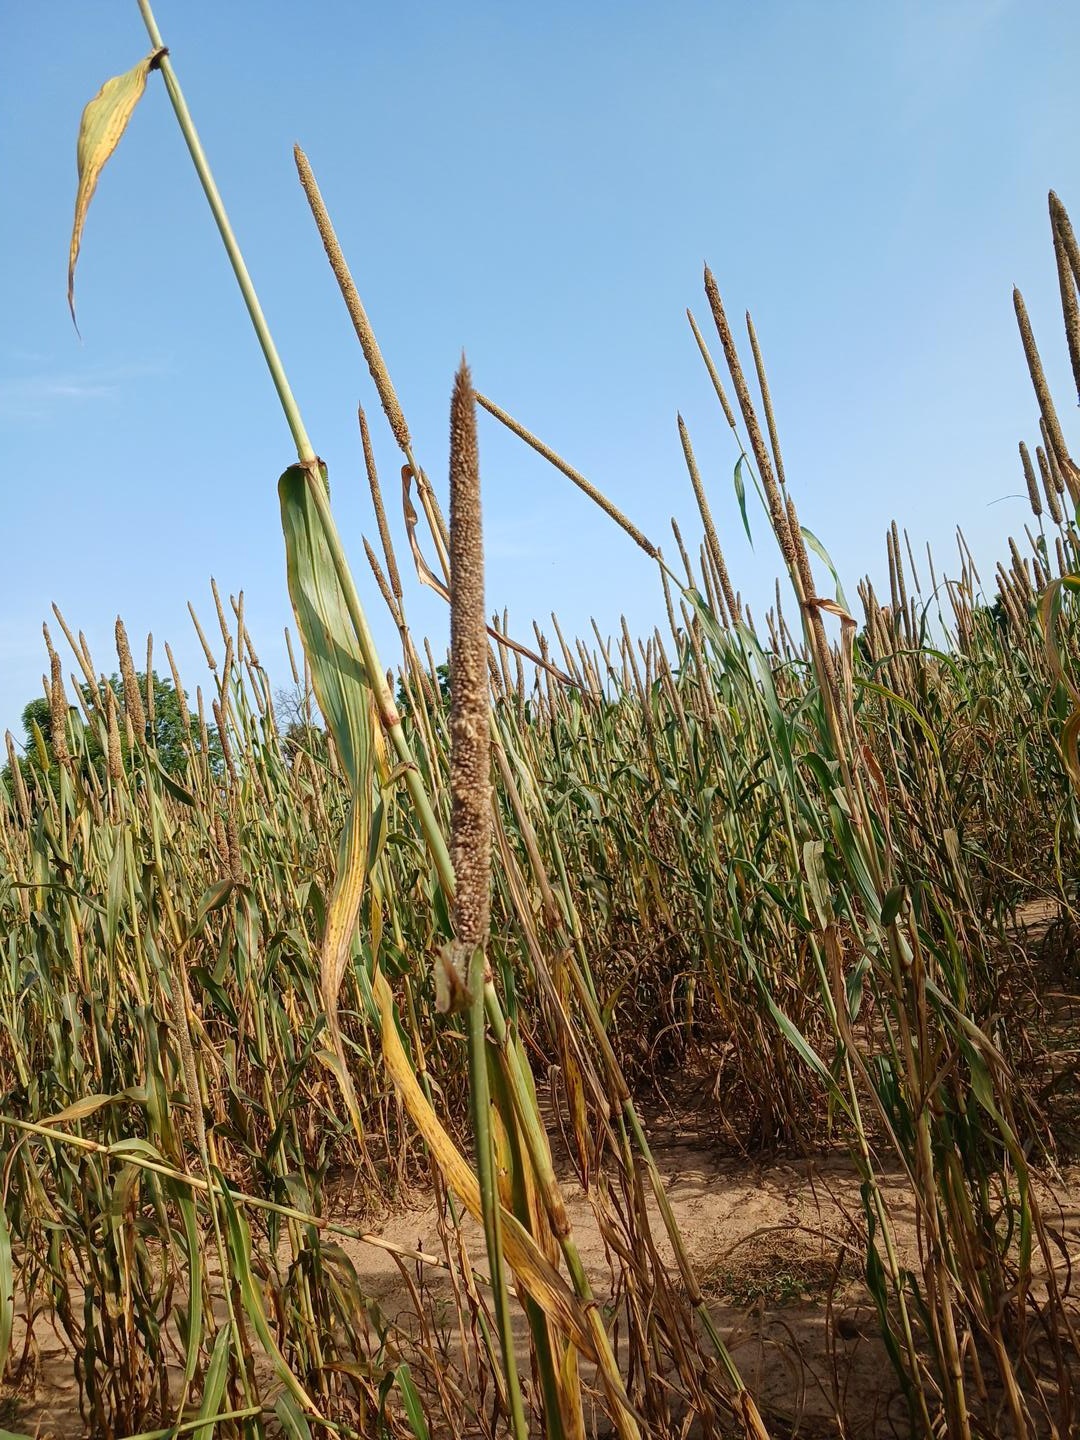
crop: pearl millet
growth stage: maturity
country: Senegal
